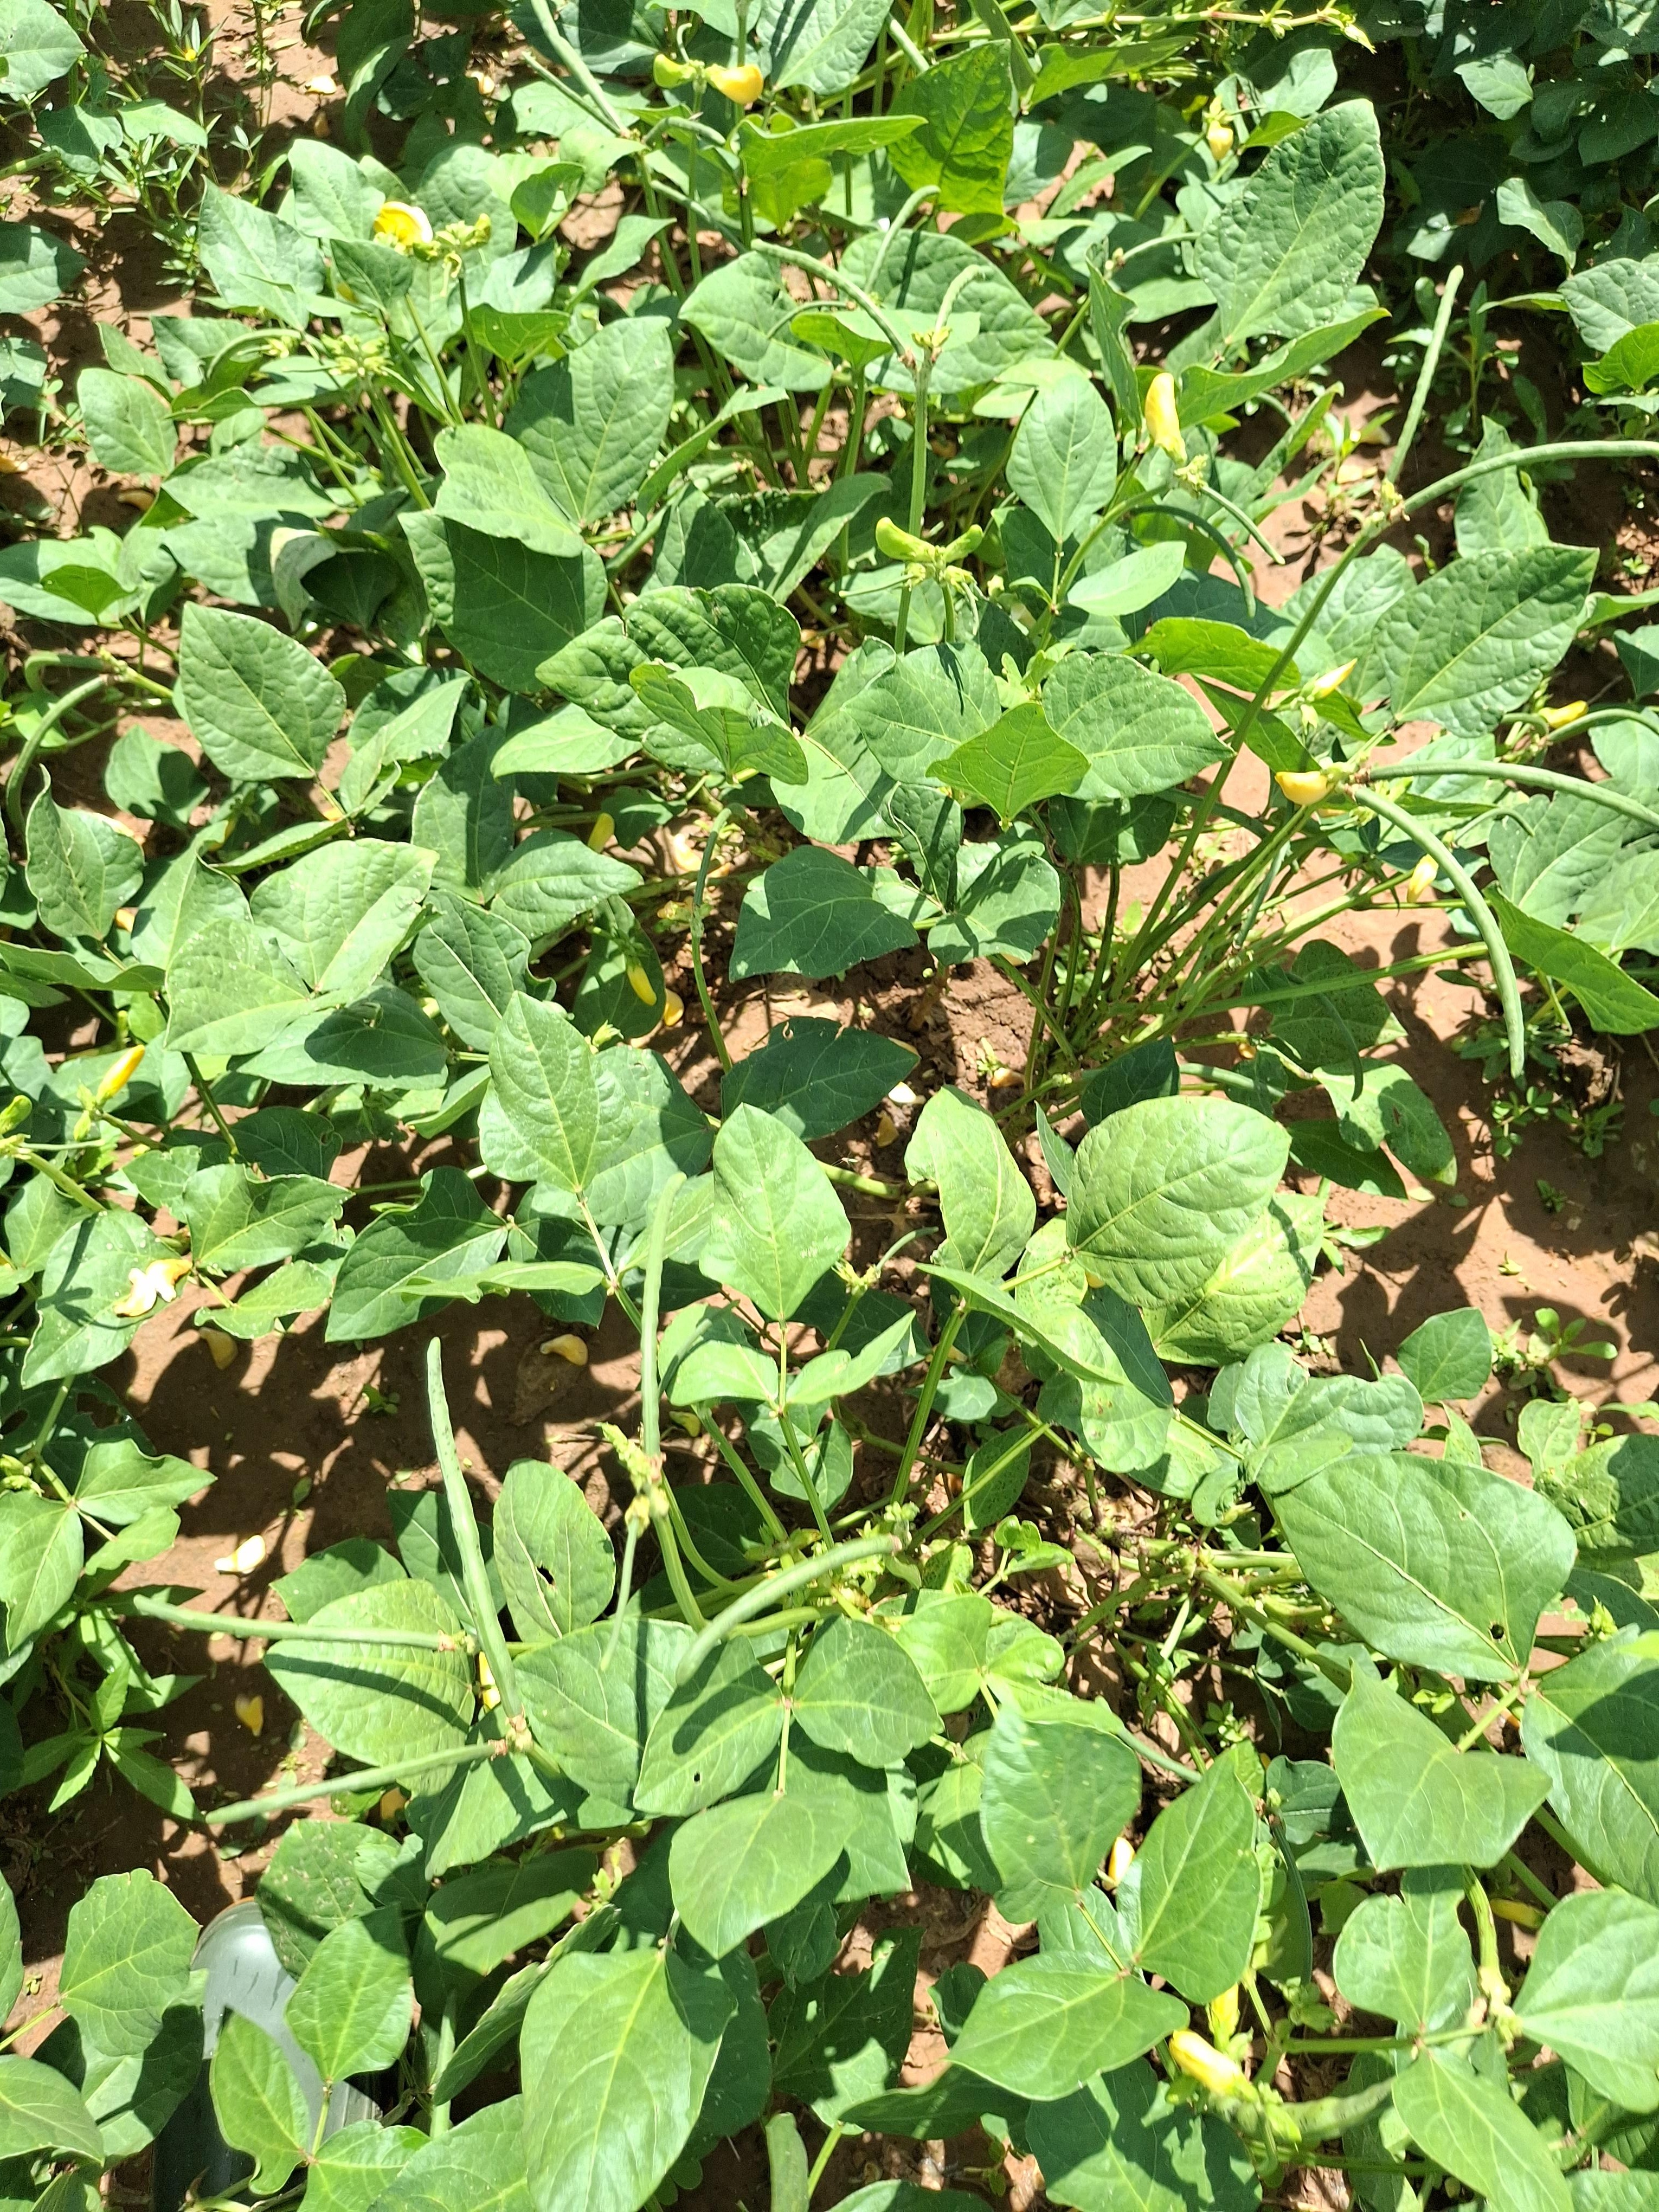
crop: cowpea
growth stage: development pod
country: Nigeria
